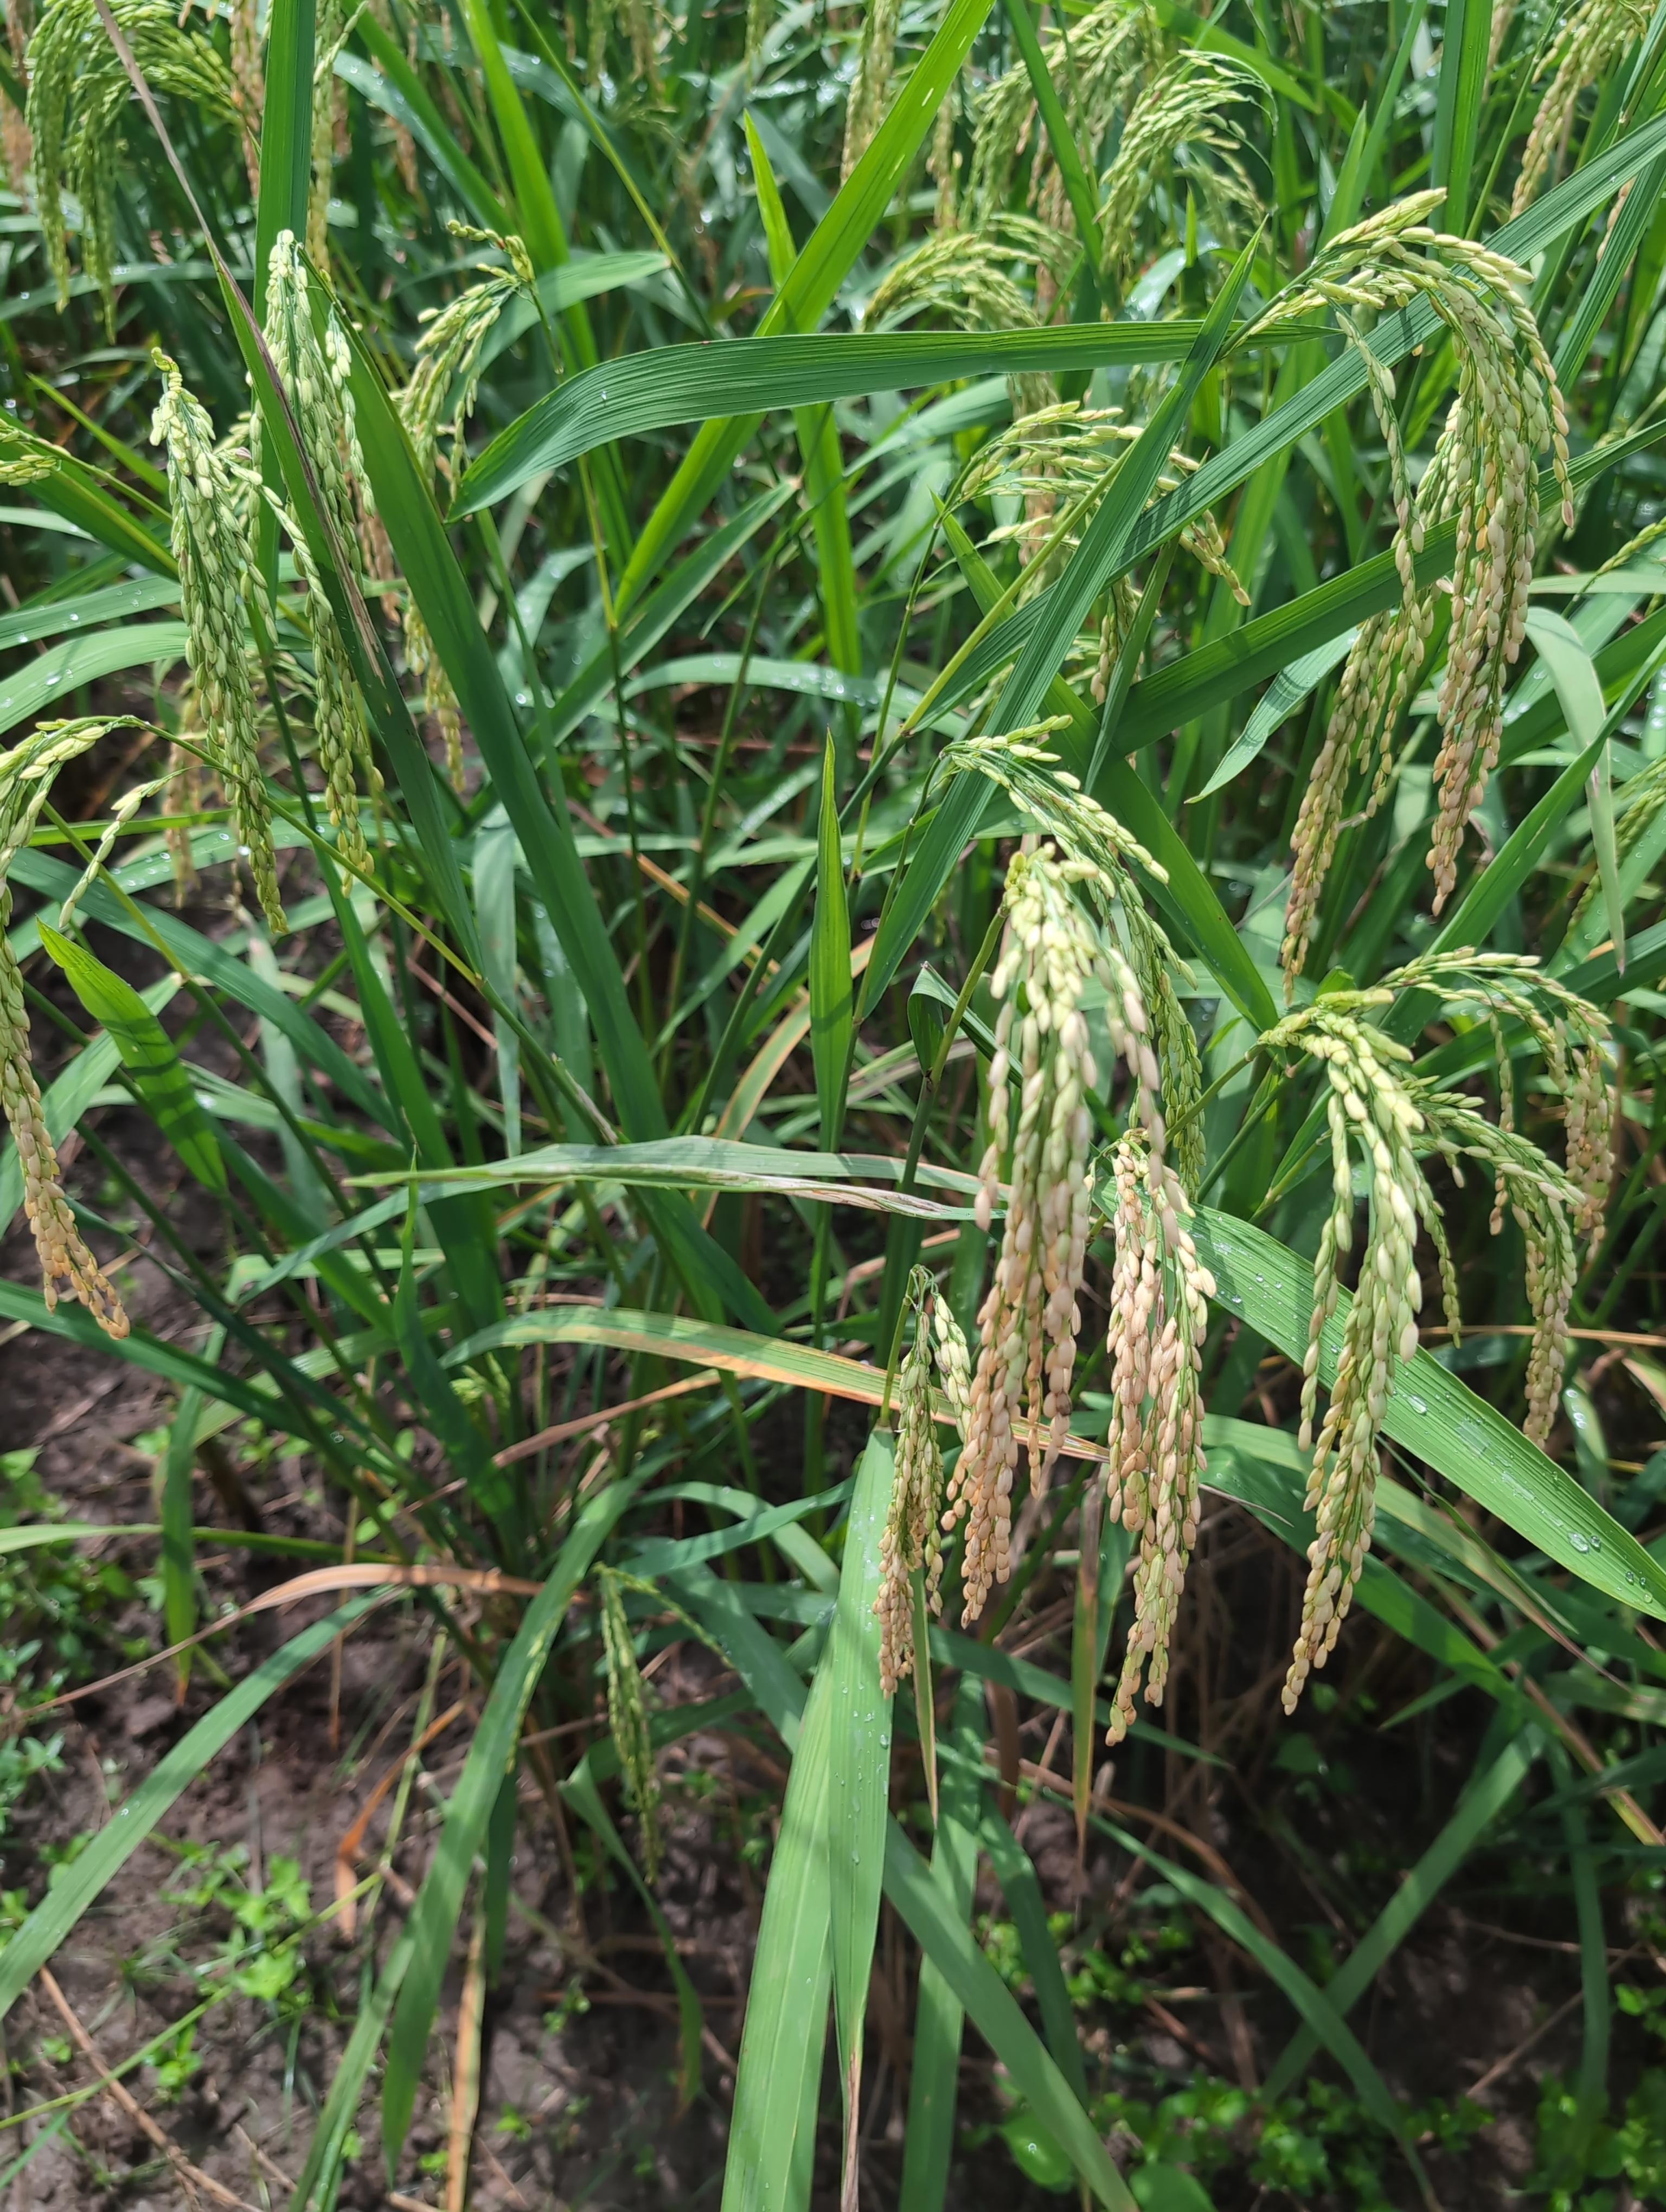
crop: rice
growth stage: stage dough
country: Côte d'Ivoire
